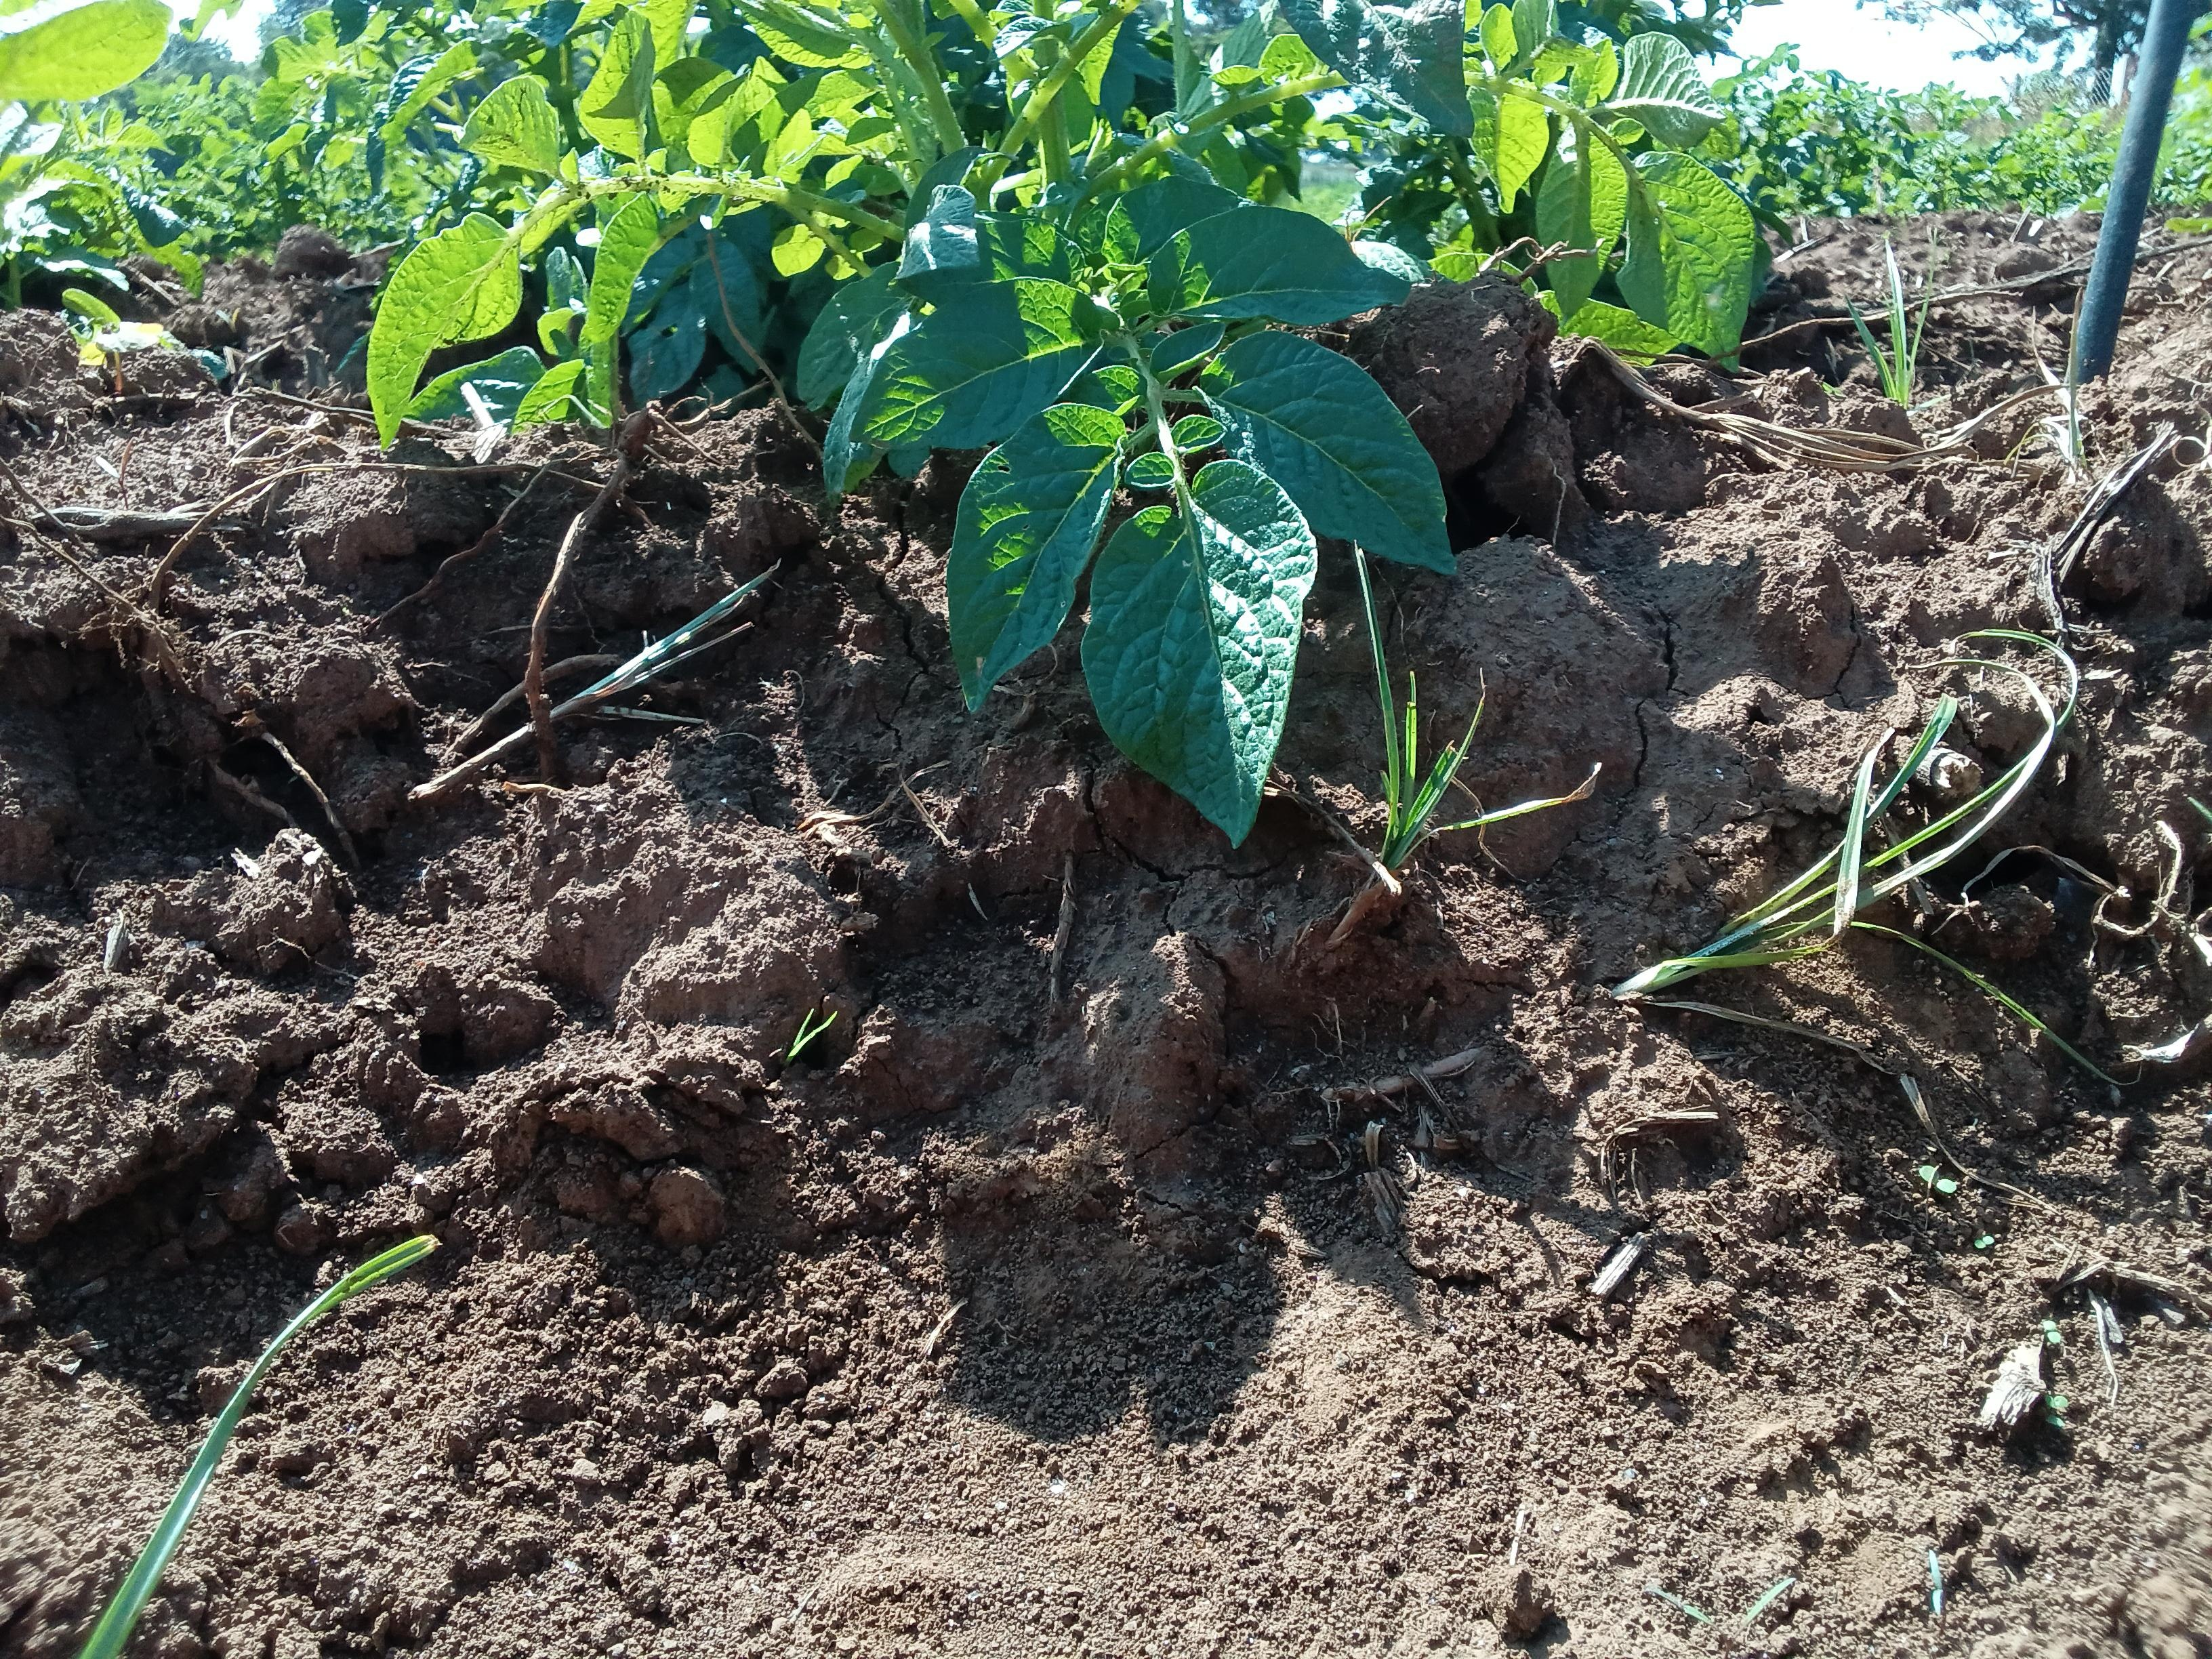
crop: potato
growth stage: vegetative
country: Kenya
